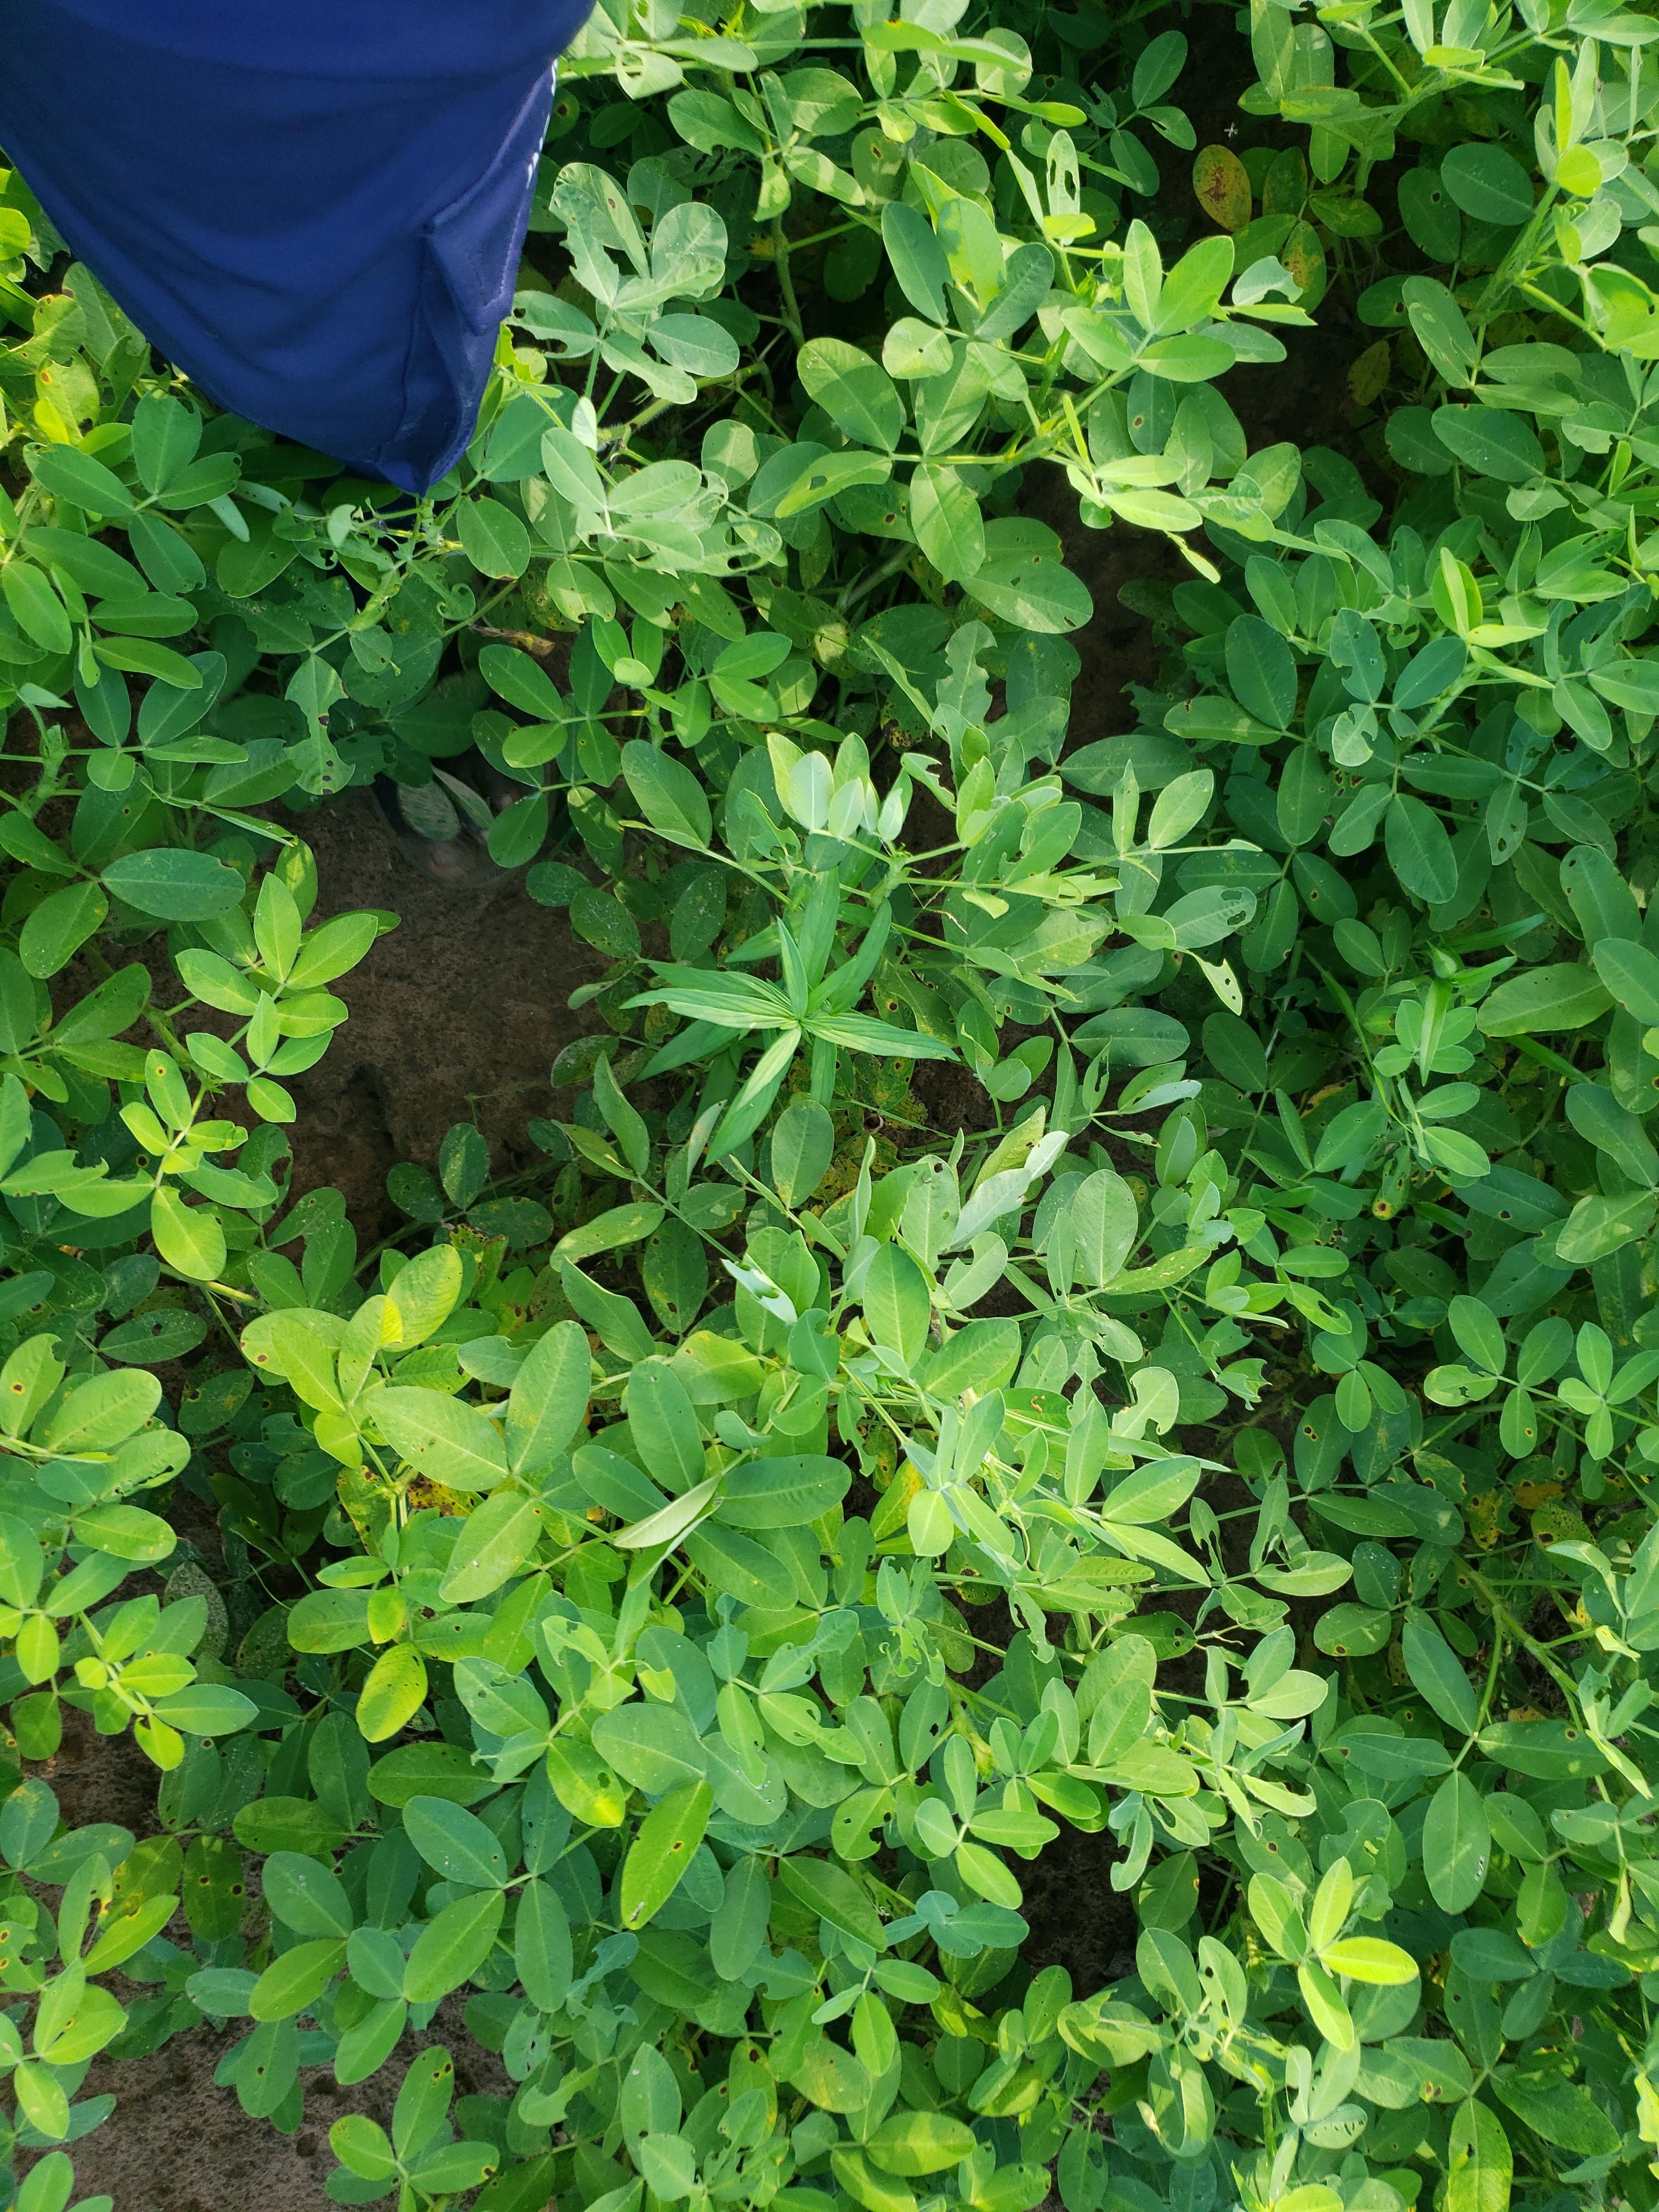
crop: groundnut
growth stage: flowering
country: Senegal
